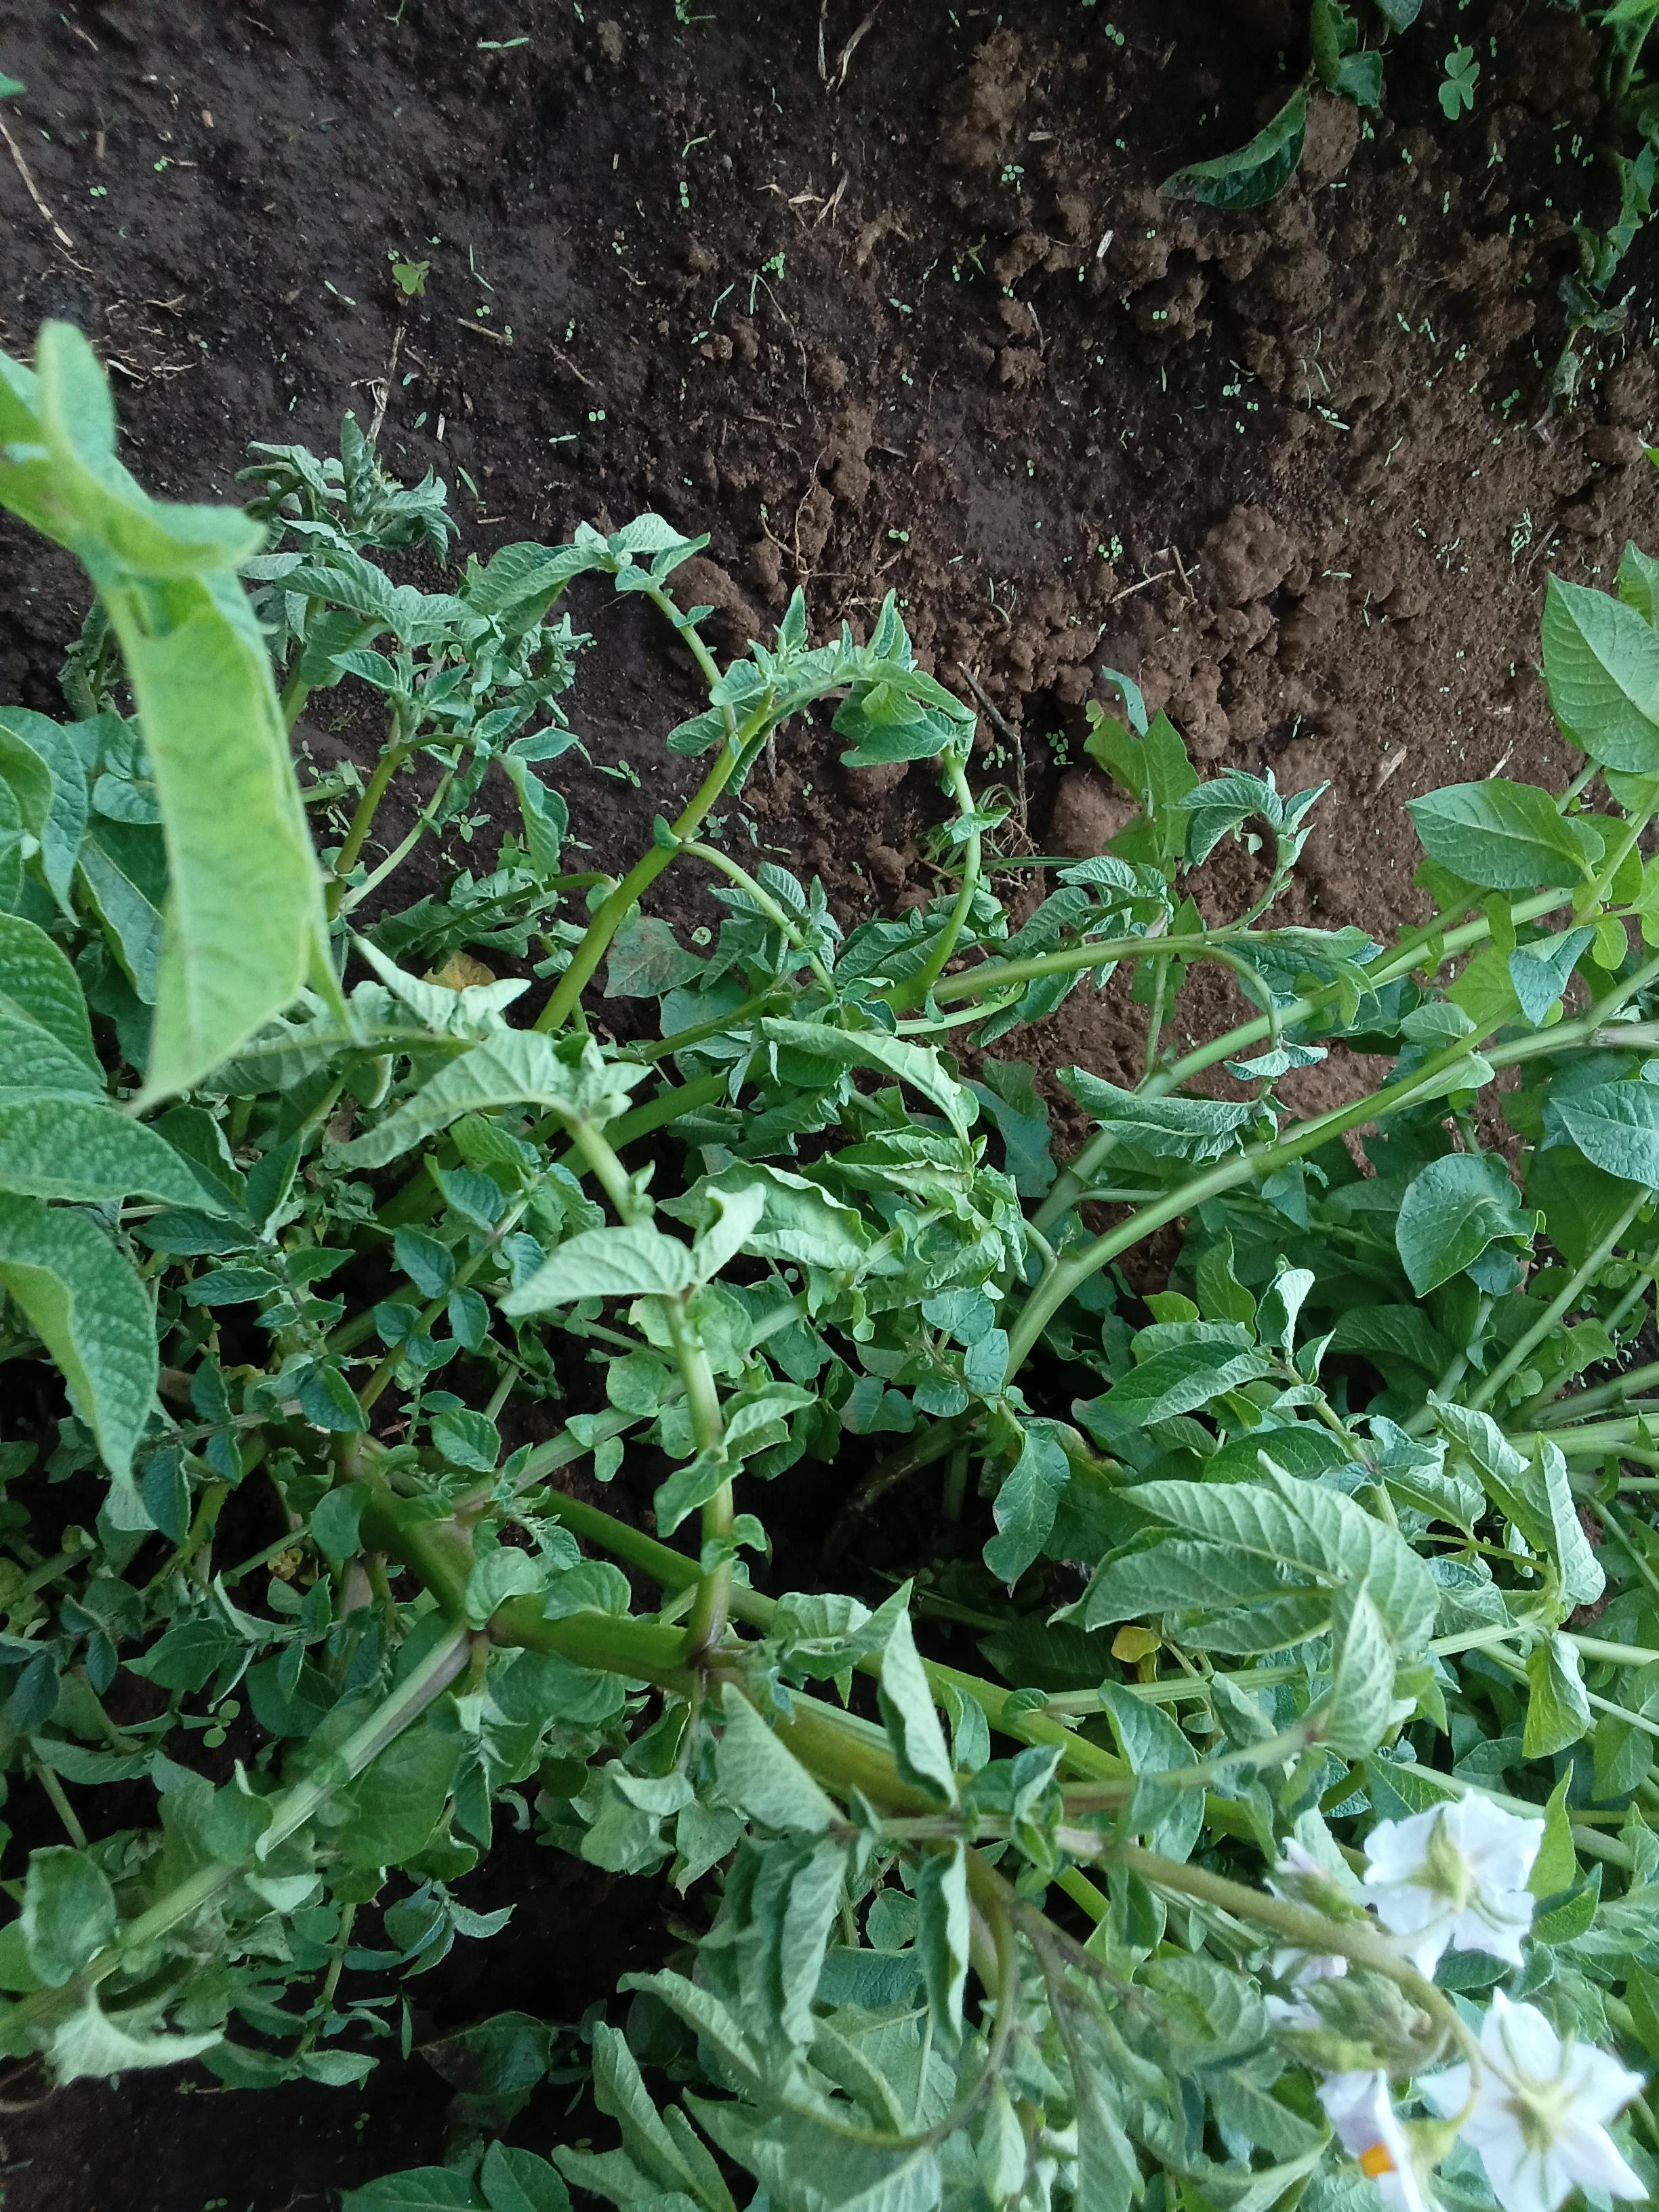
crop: potato
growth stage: flowering
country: Kenya
